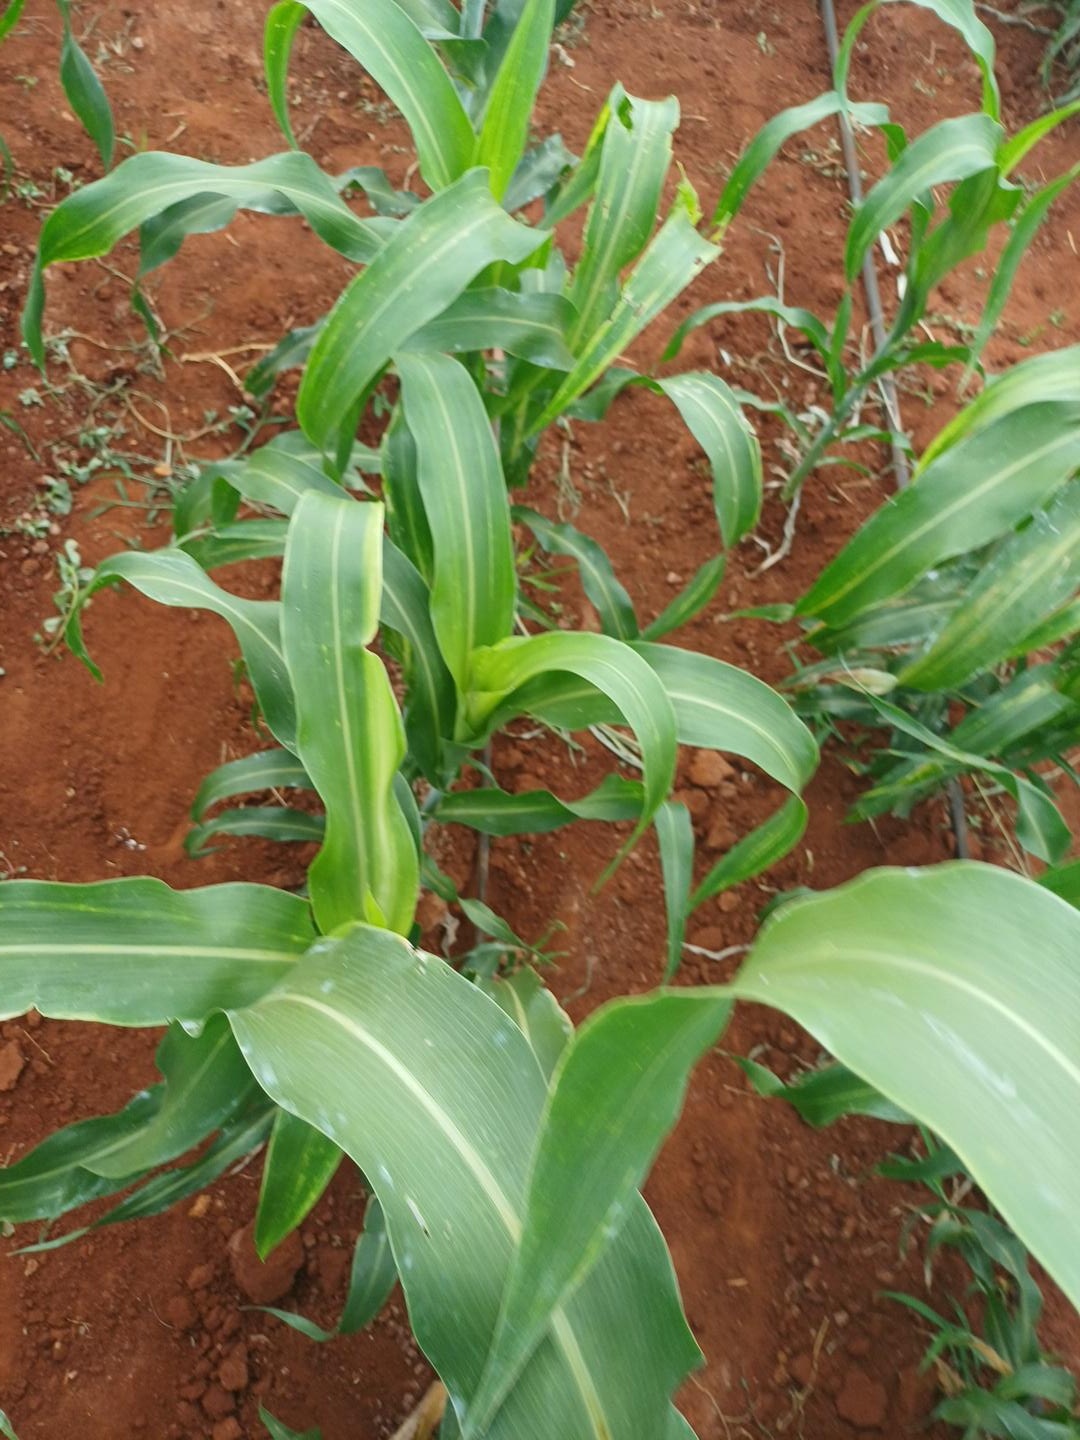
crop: sorghum
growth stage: heading tuber
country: Kenya
